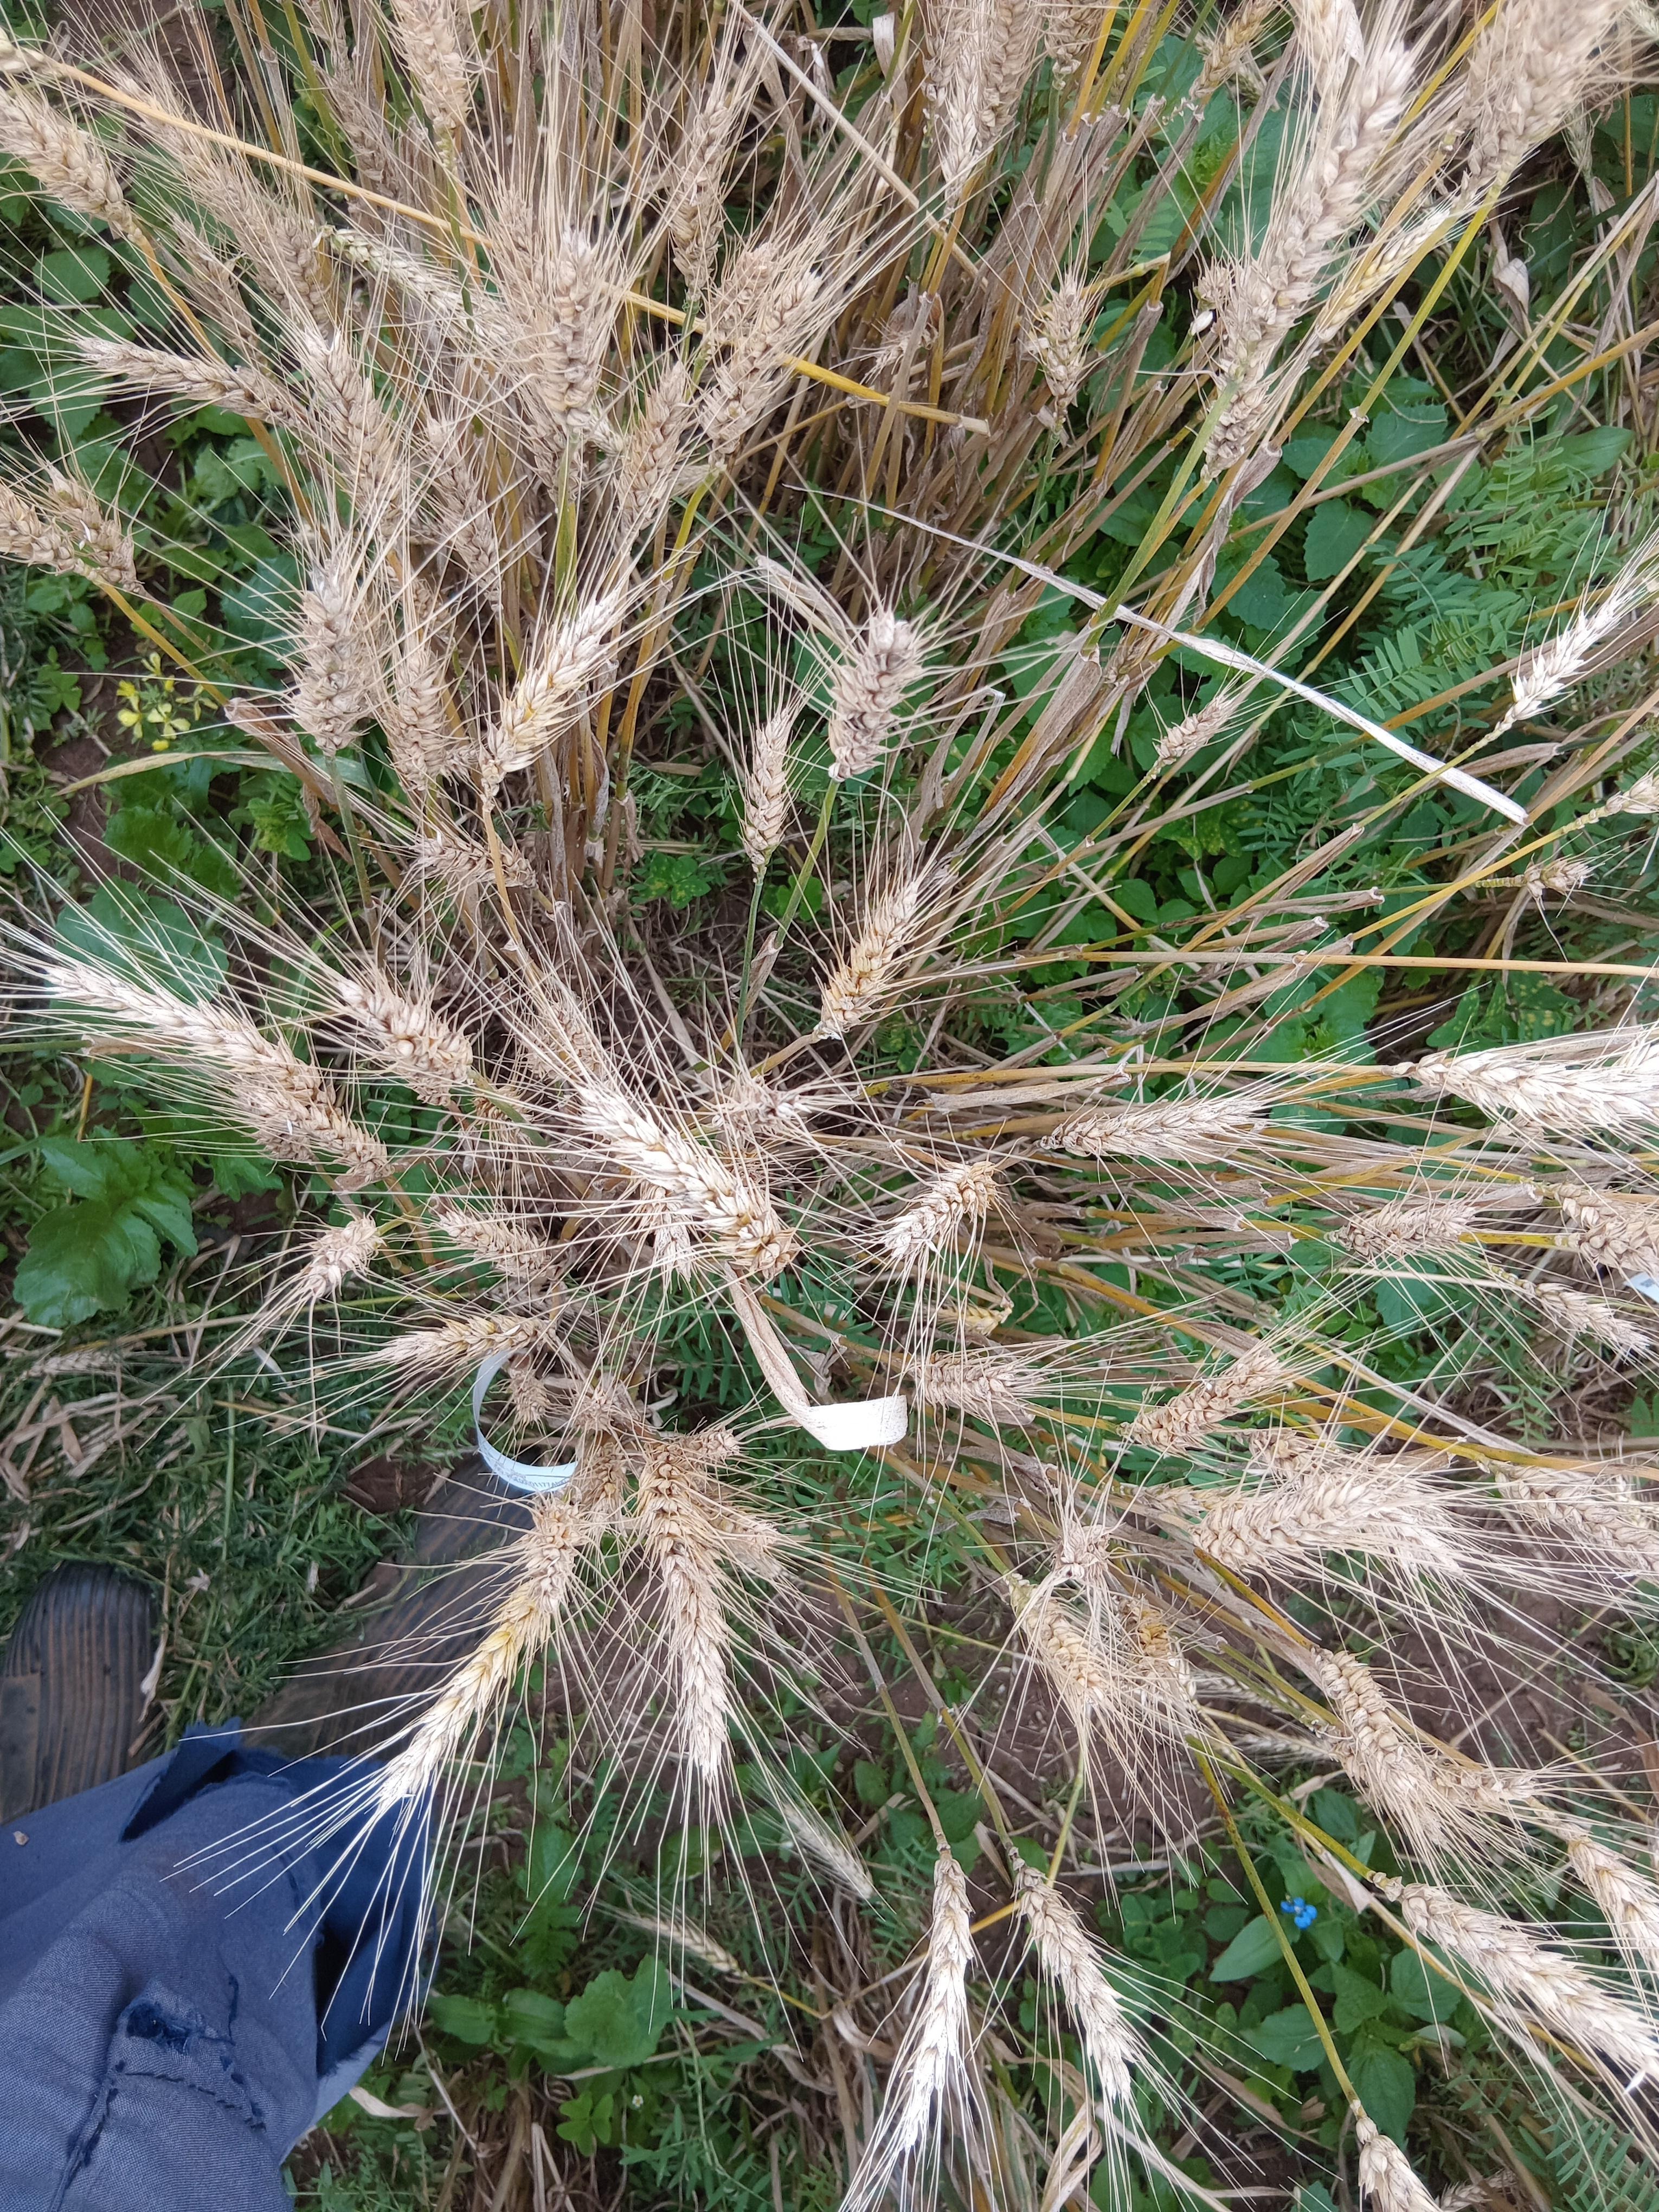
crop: wheat
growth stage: maturity
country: Kenya
